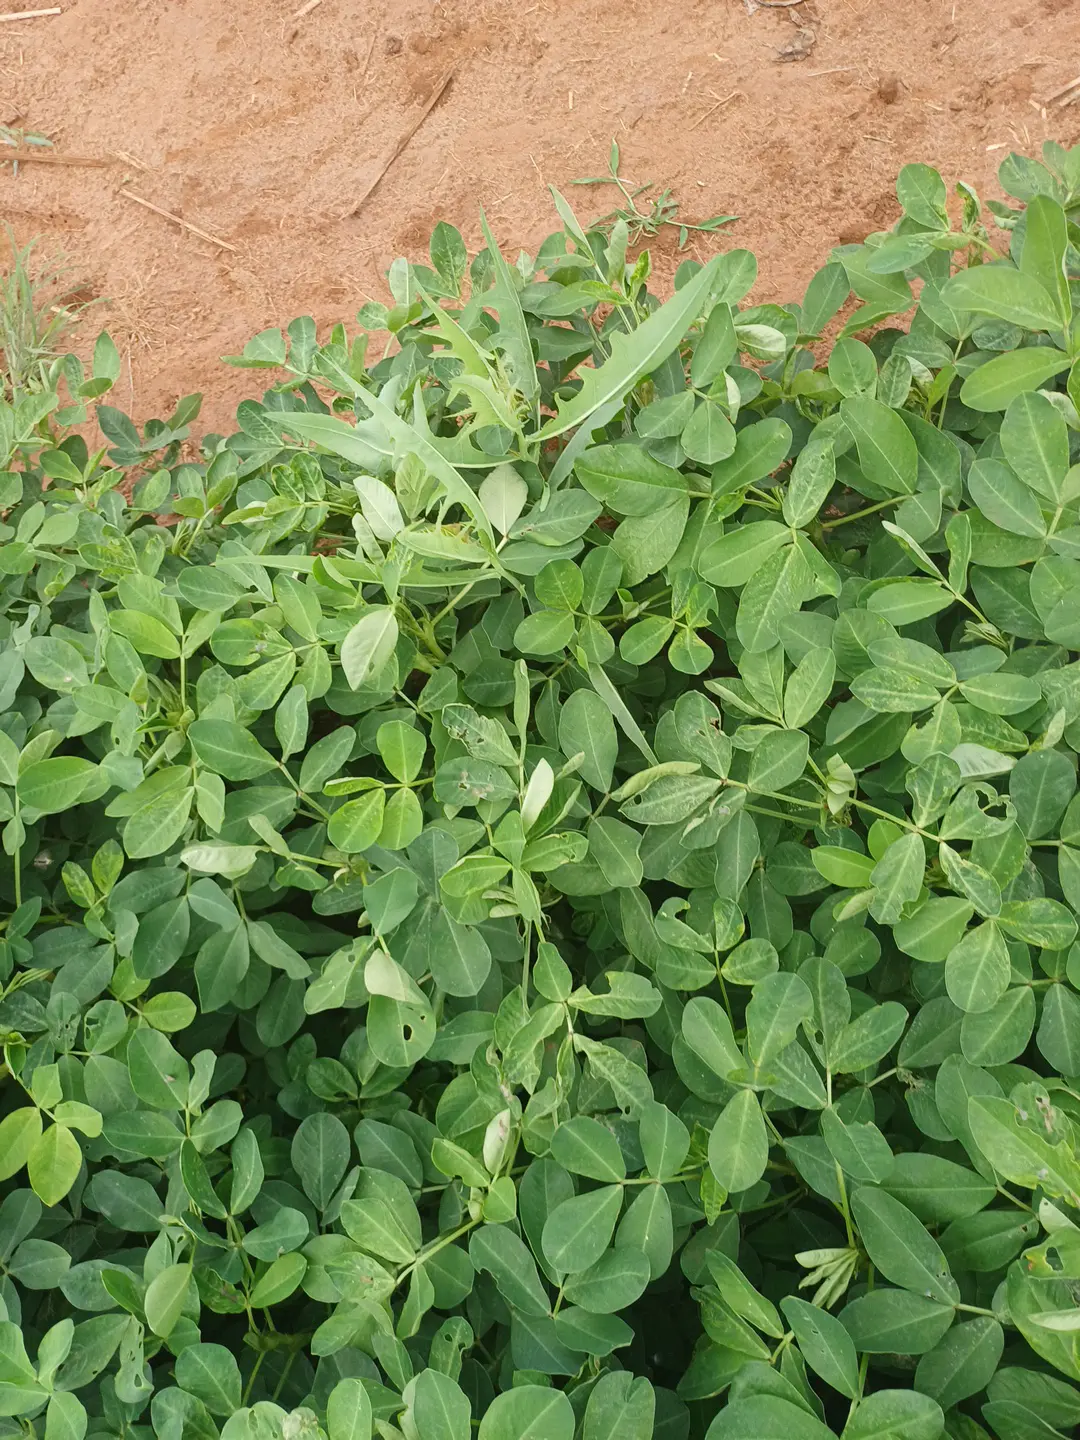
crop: groundnut
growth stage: pegging
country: Kenya
